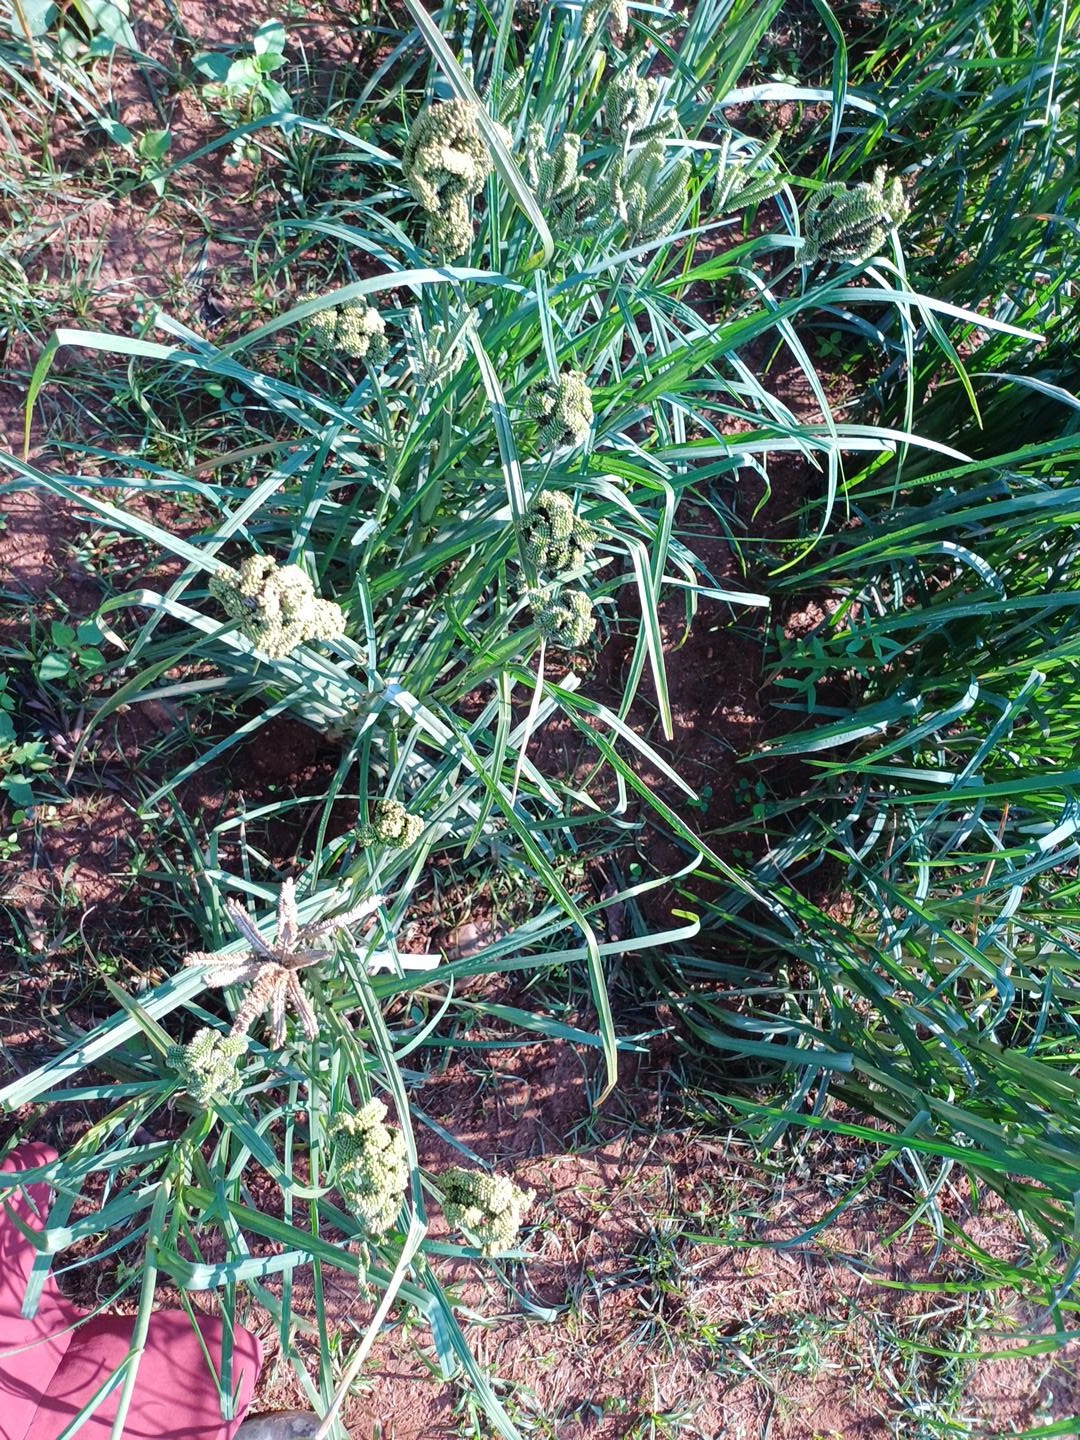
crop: finger millet
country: Kenya
